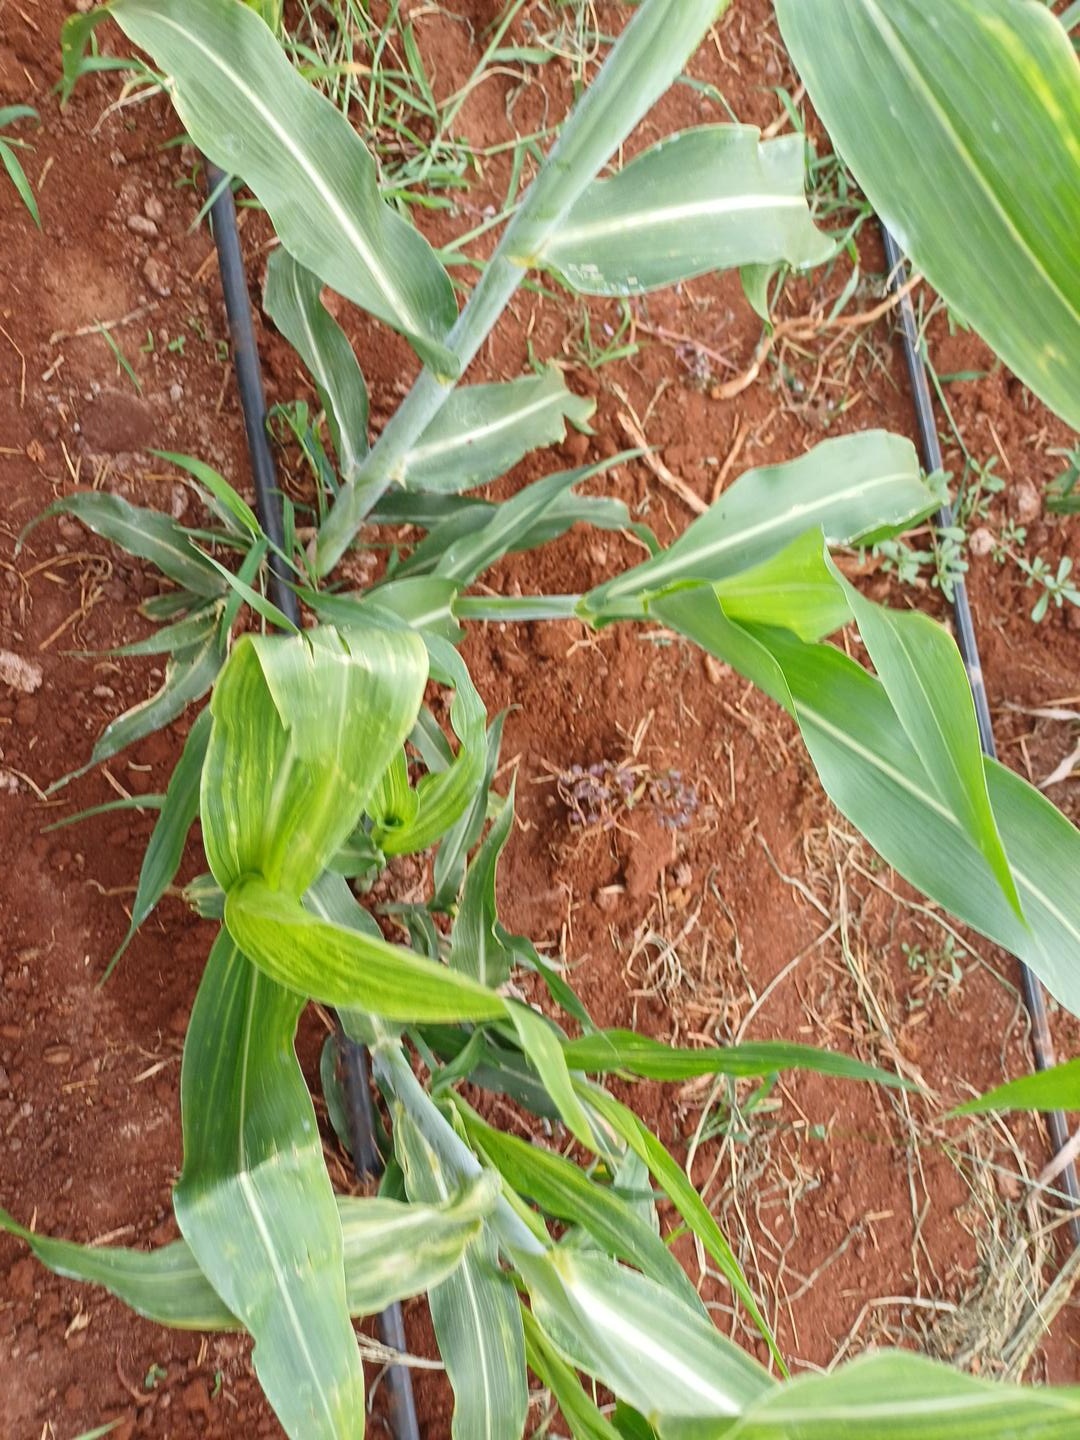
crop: sorghum
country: Kenya
